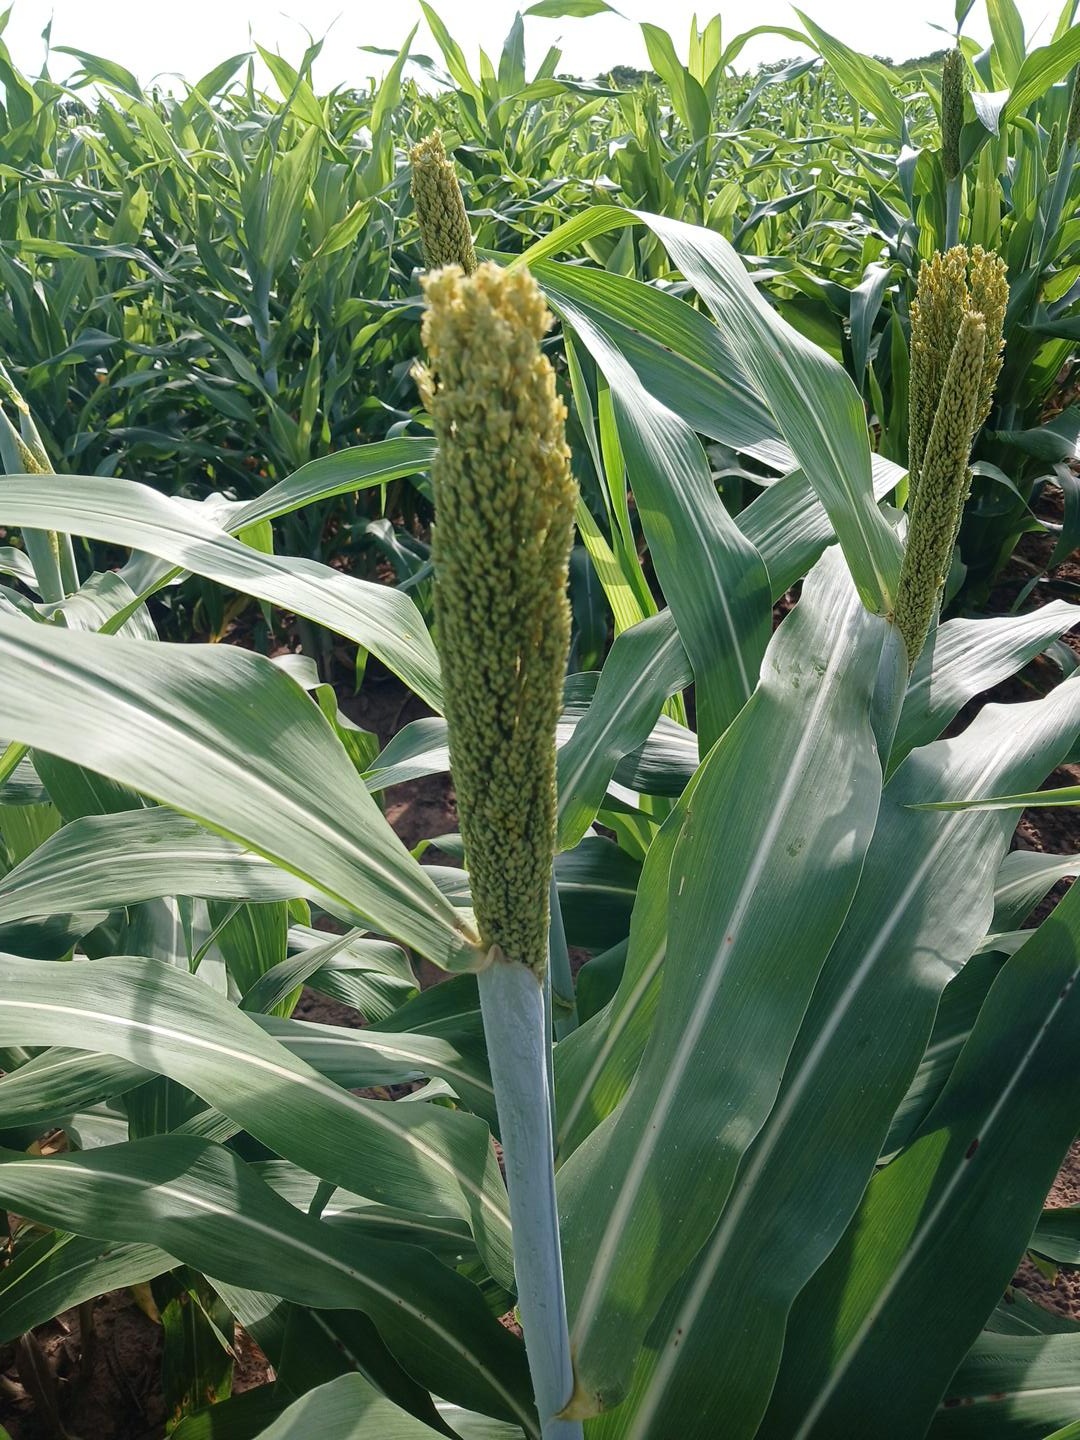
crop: sorghum
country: Senegal
